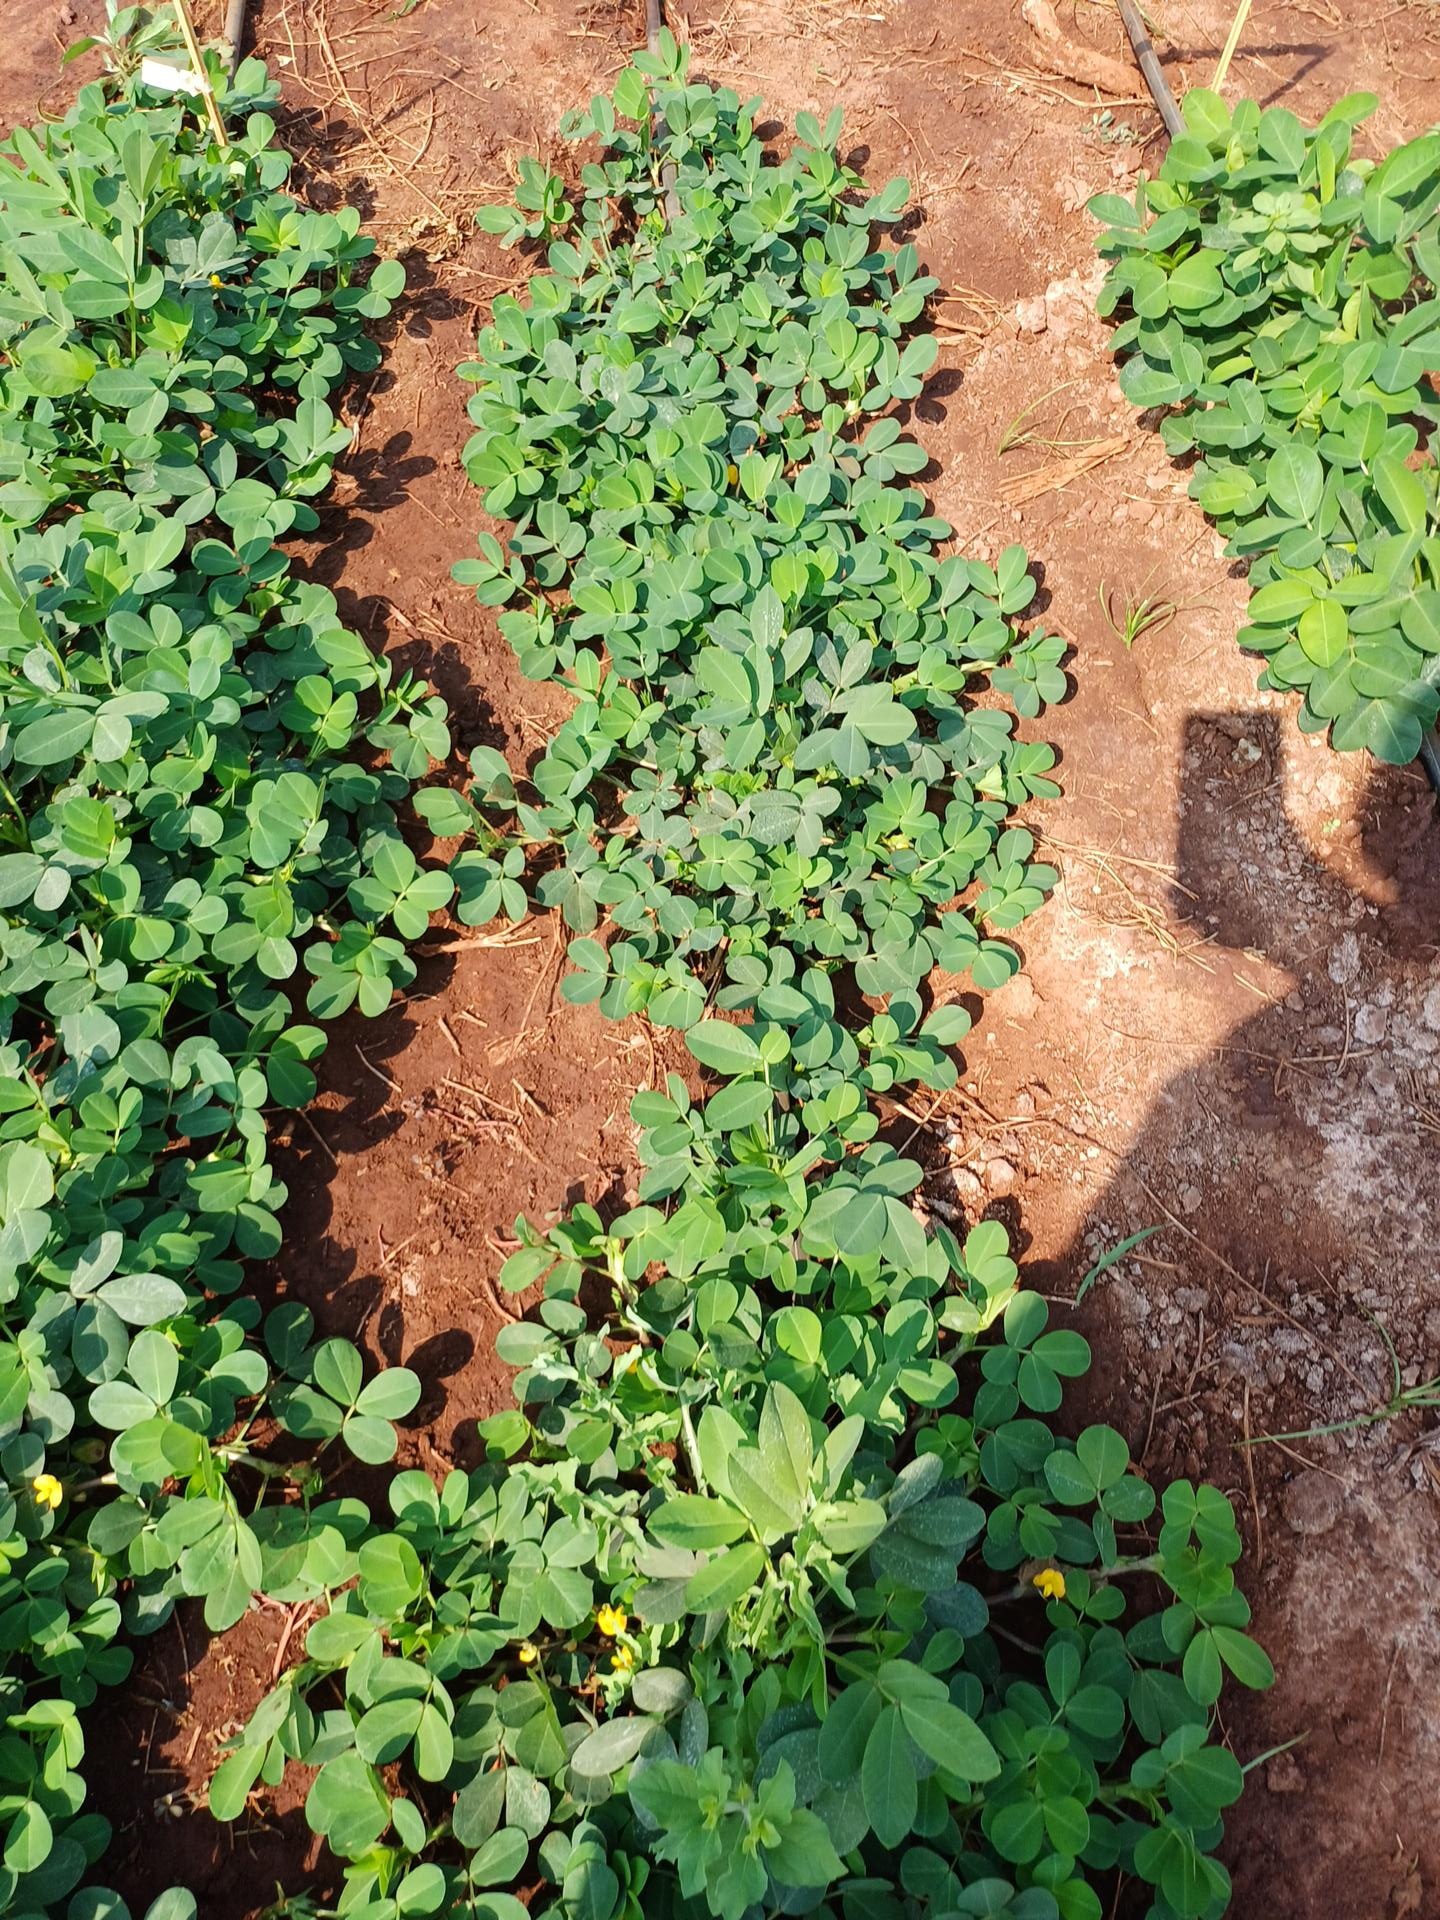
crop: groundnut
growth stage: flowering
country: Kenya
